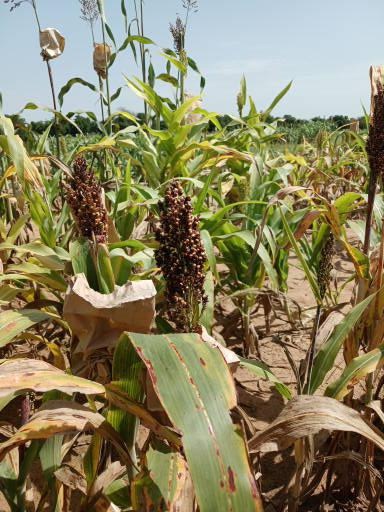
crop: sorghum
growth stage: filling grain
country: Senegal
